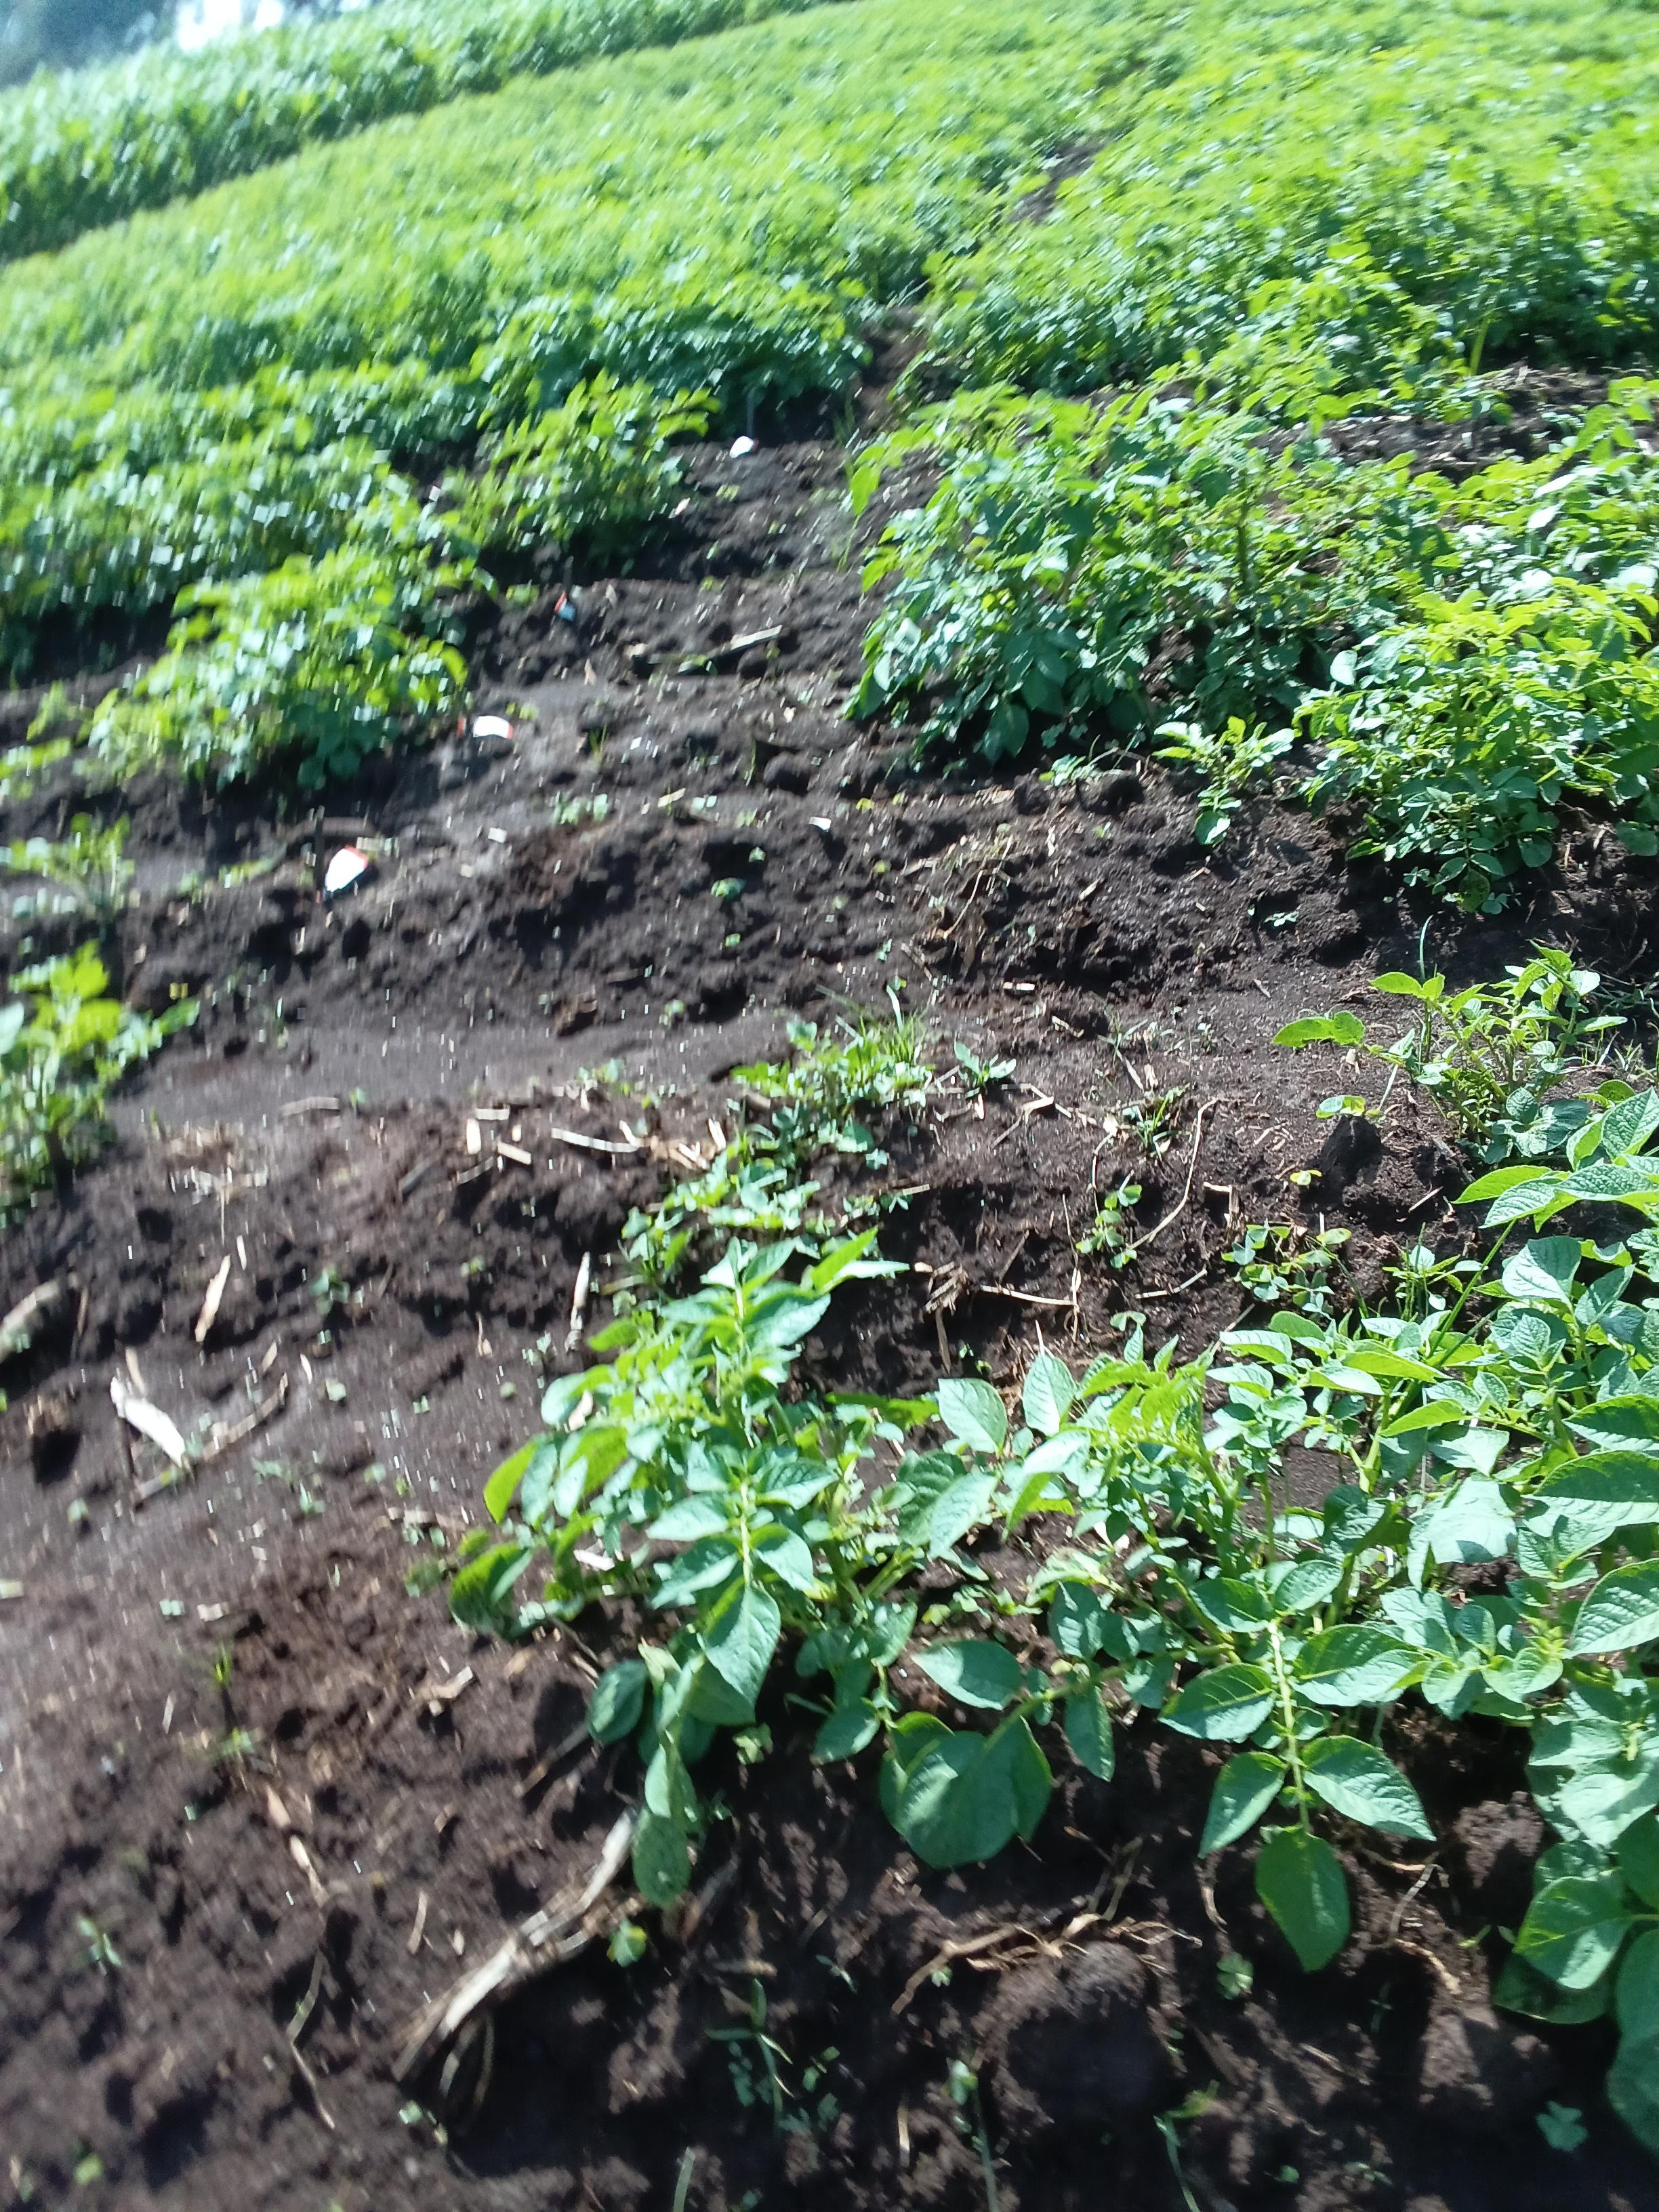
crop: potato
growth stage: vegetative
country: Kenya
